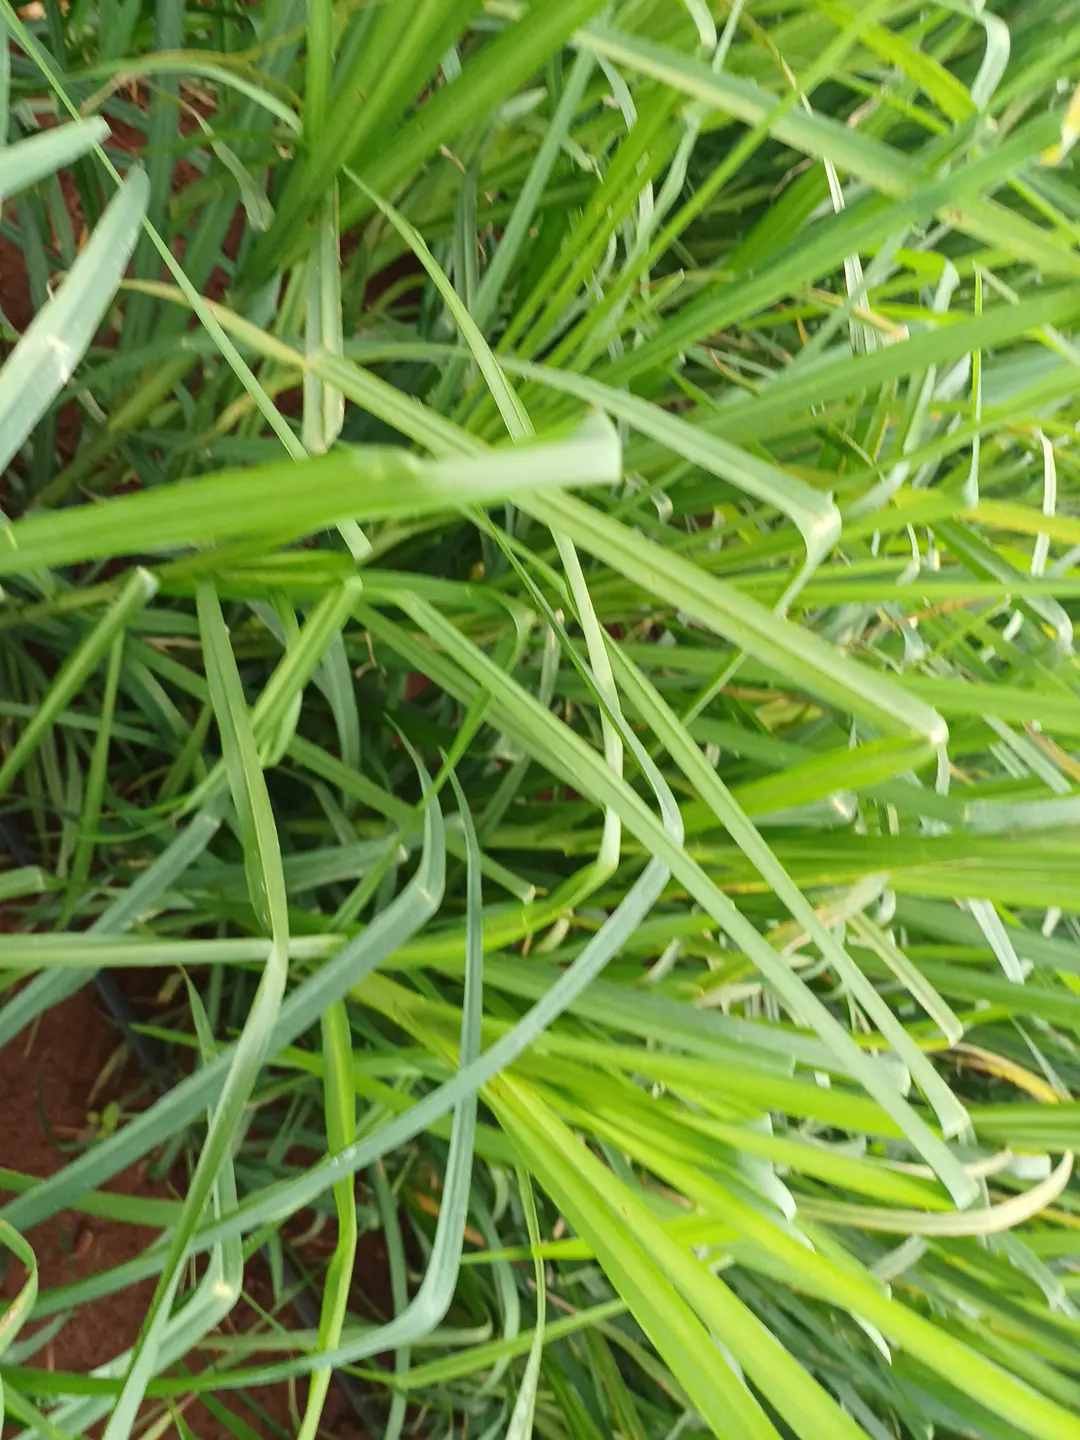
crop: finger millet
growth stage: vegetative
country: Kenya
